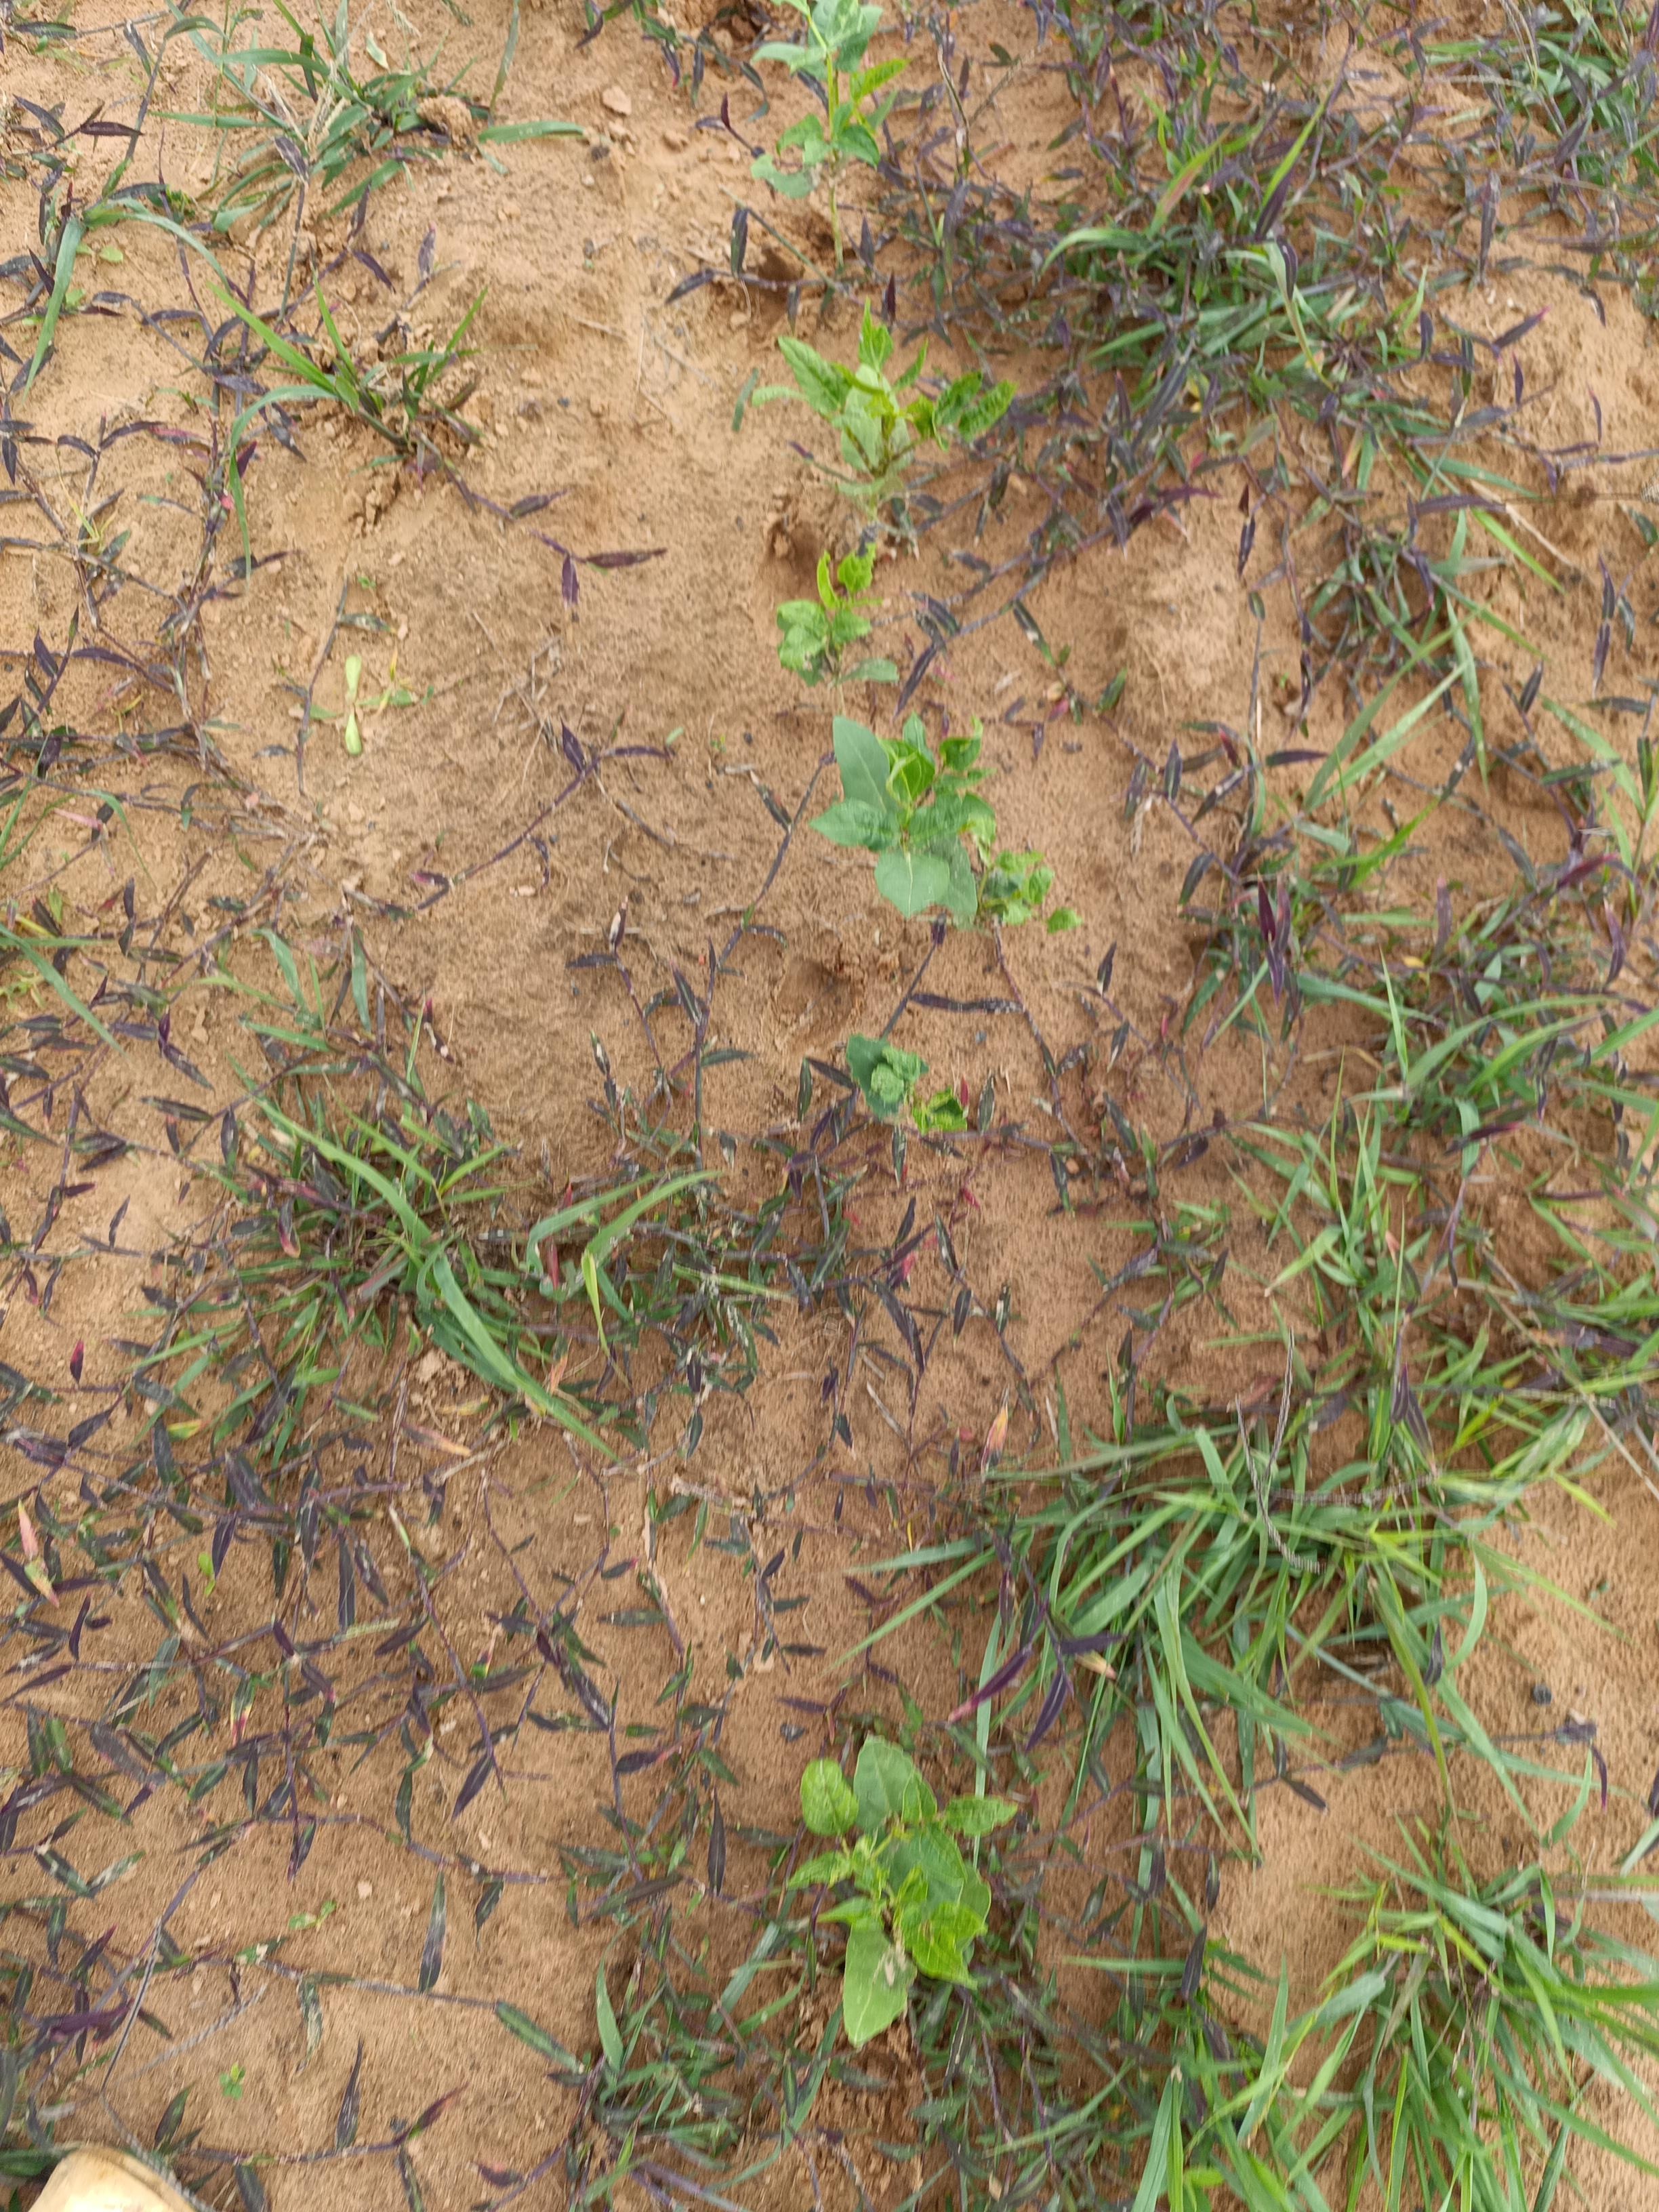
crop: cowpea
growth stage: emergence
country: Nigeria
